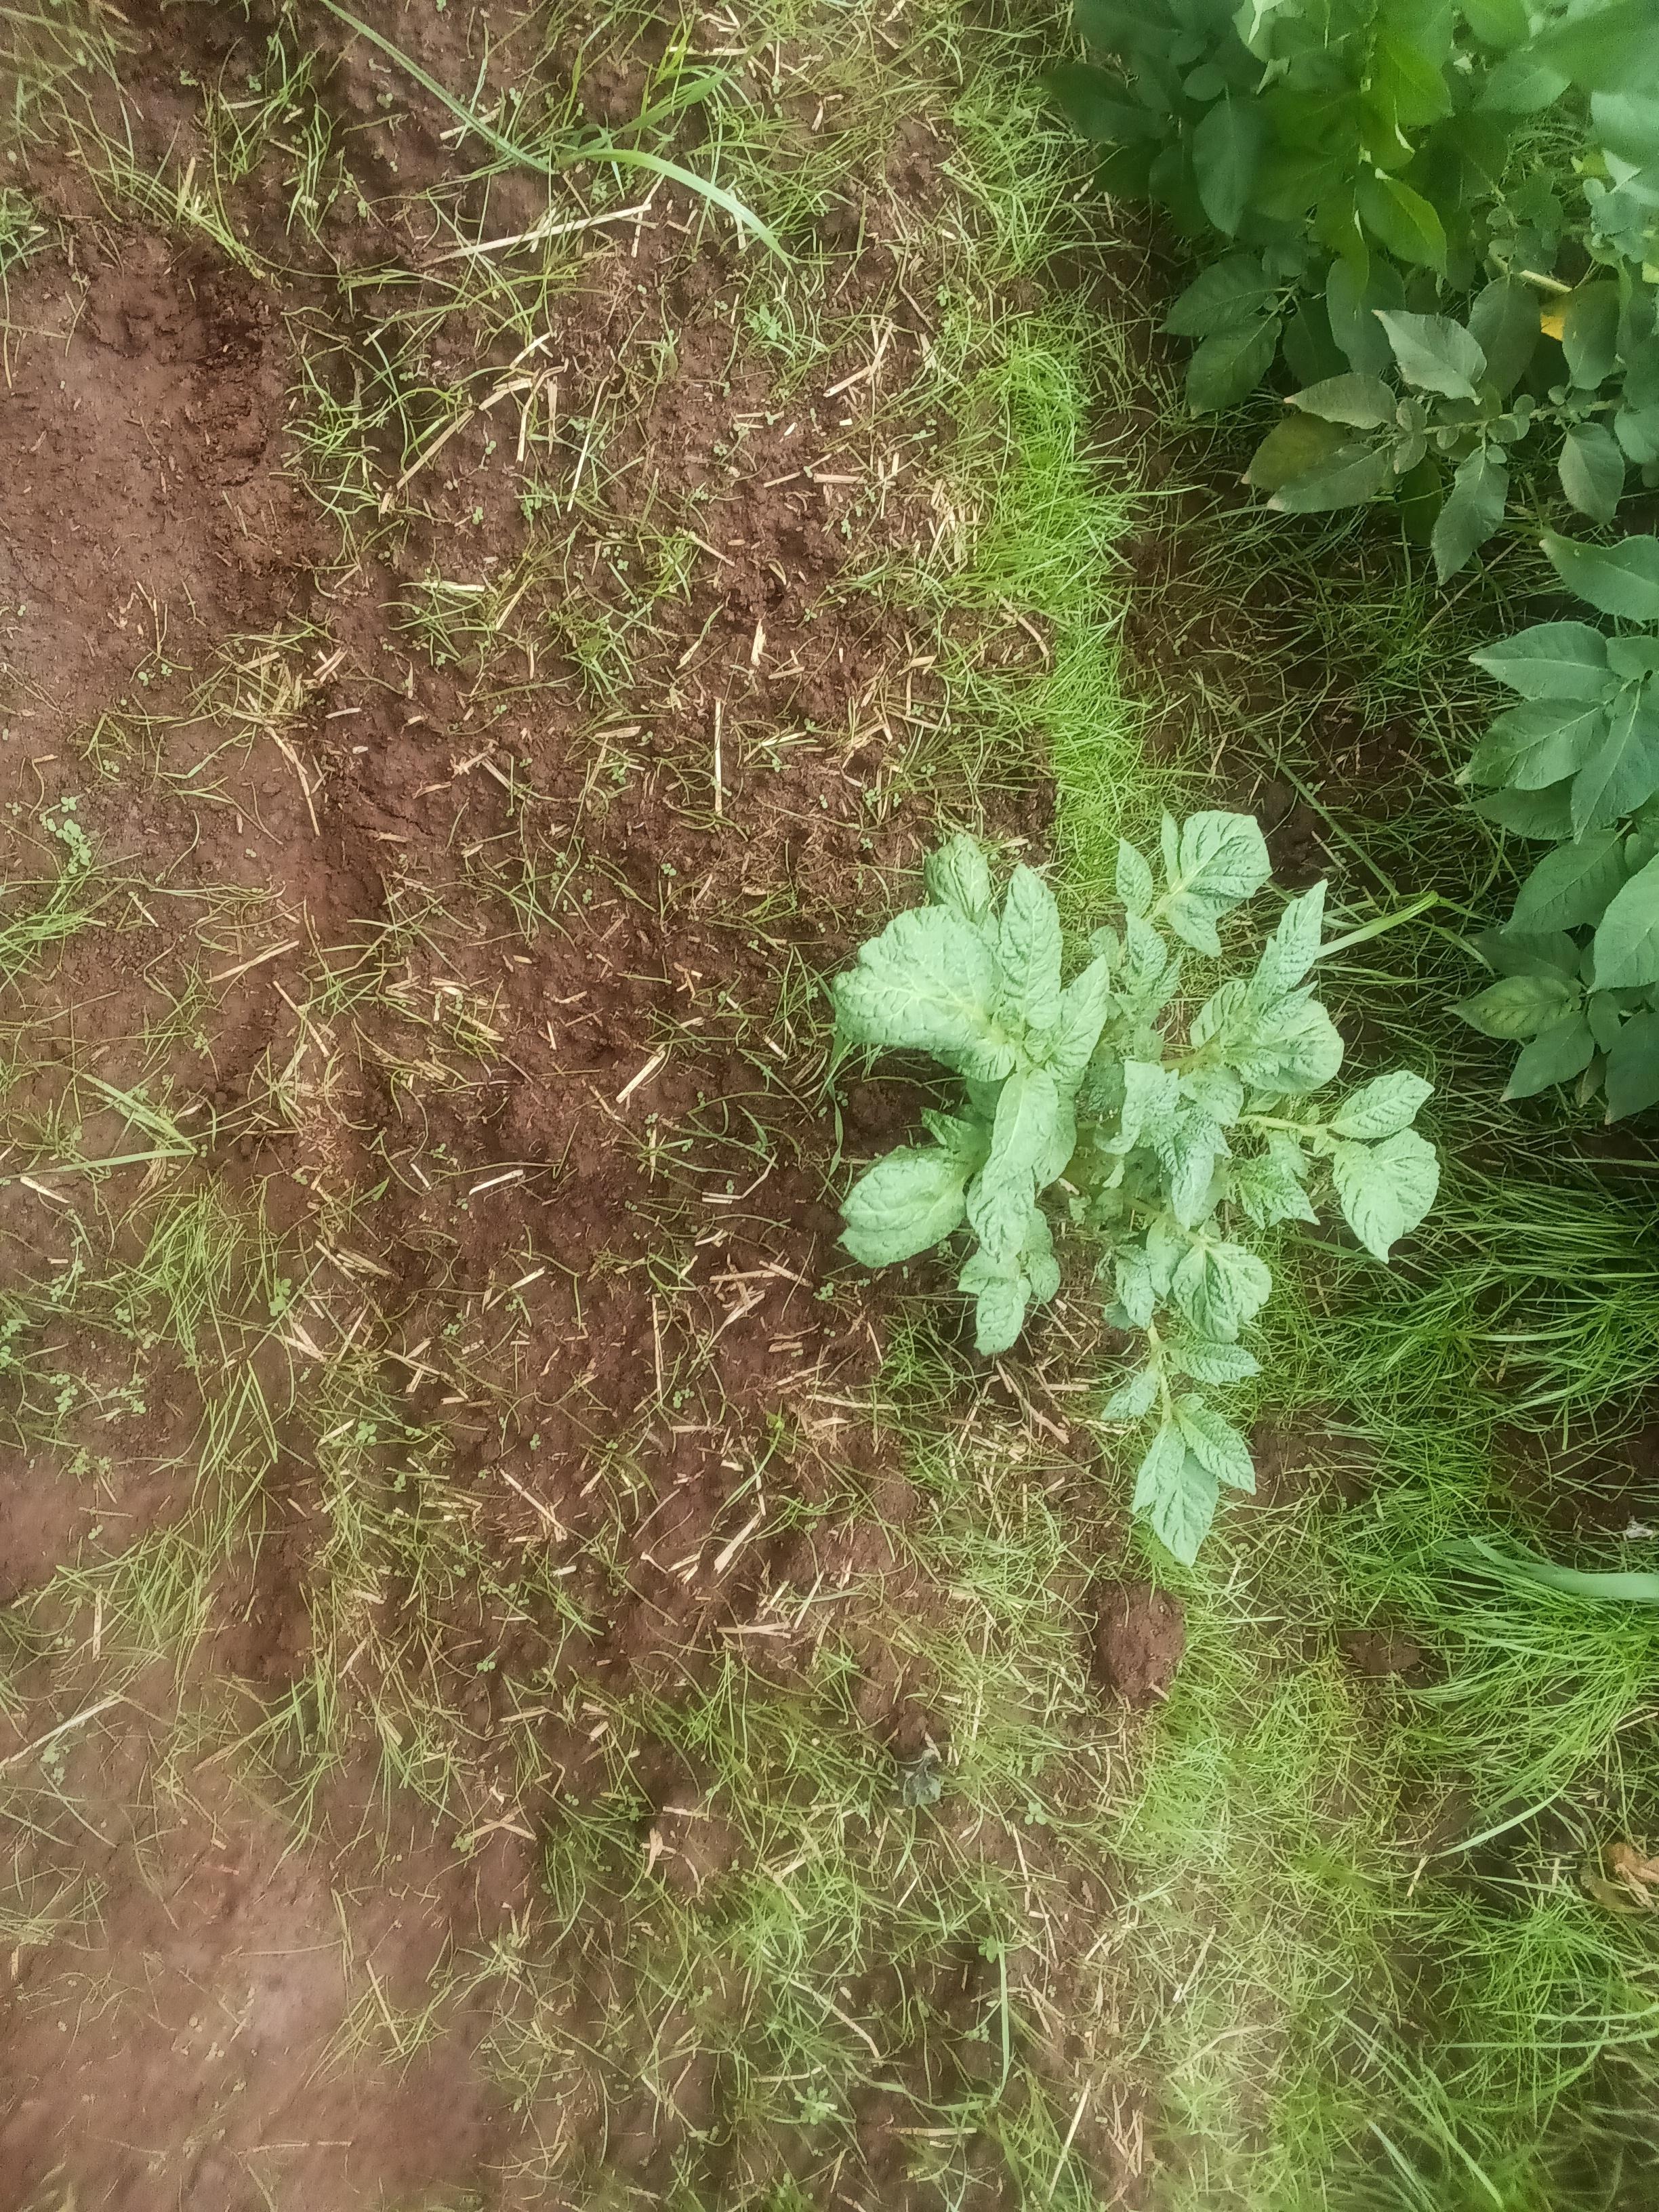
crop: potato
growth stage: emergence
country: Kenya
